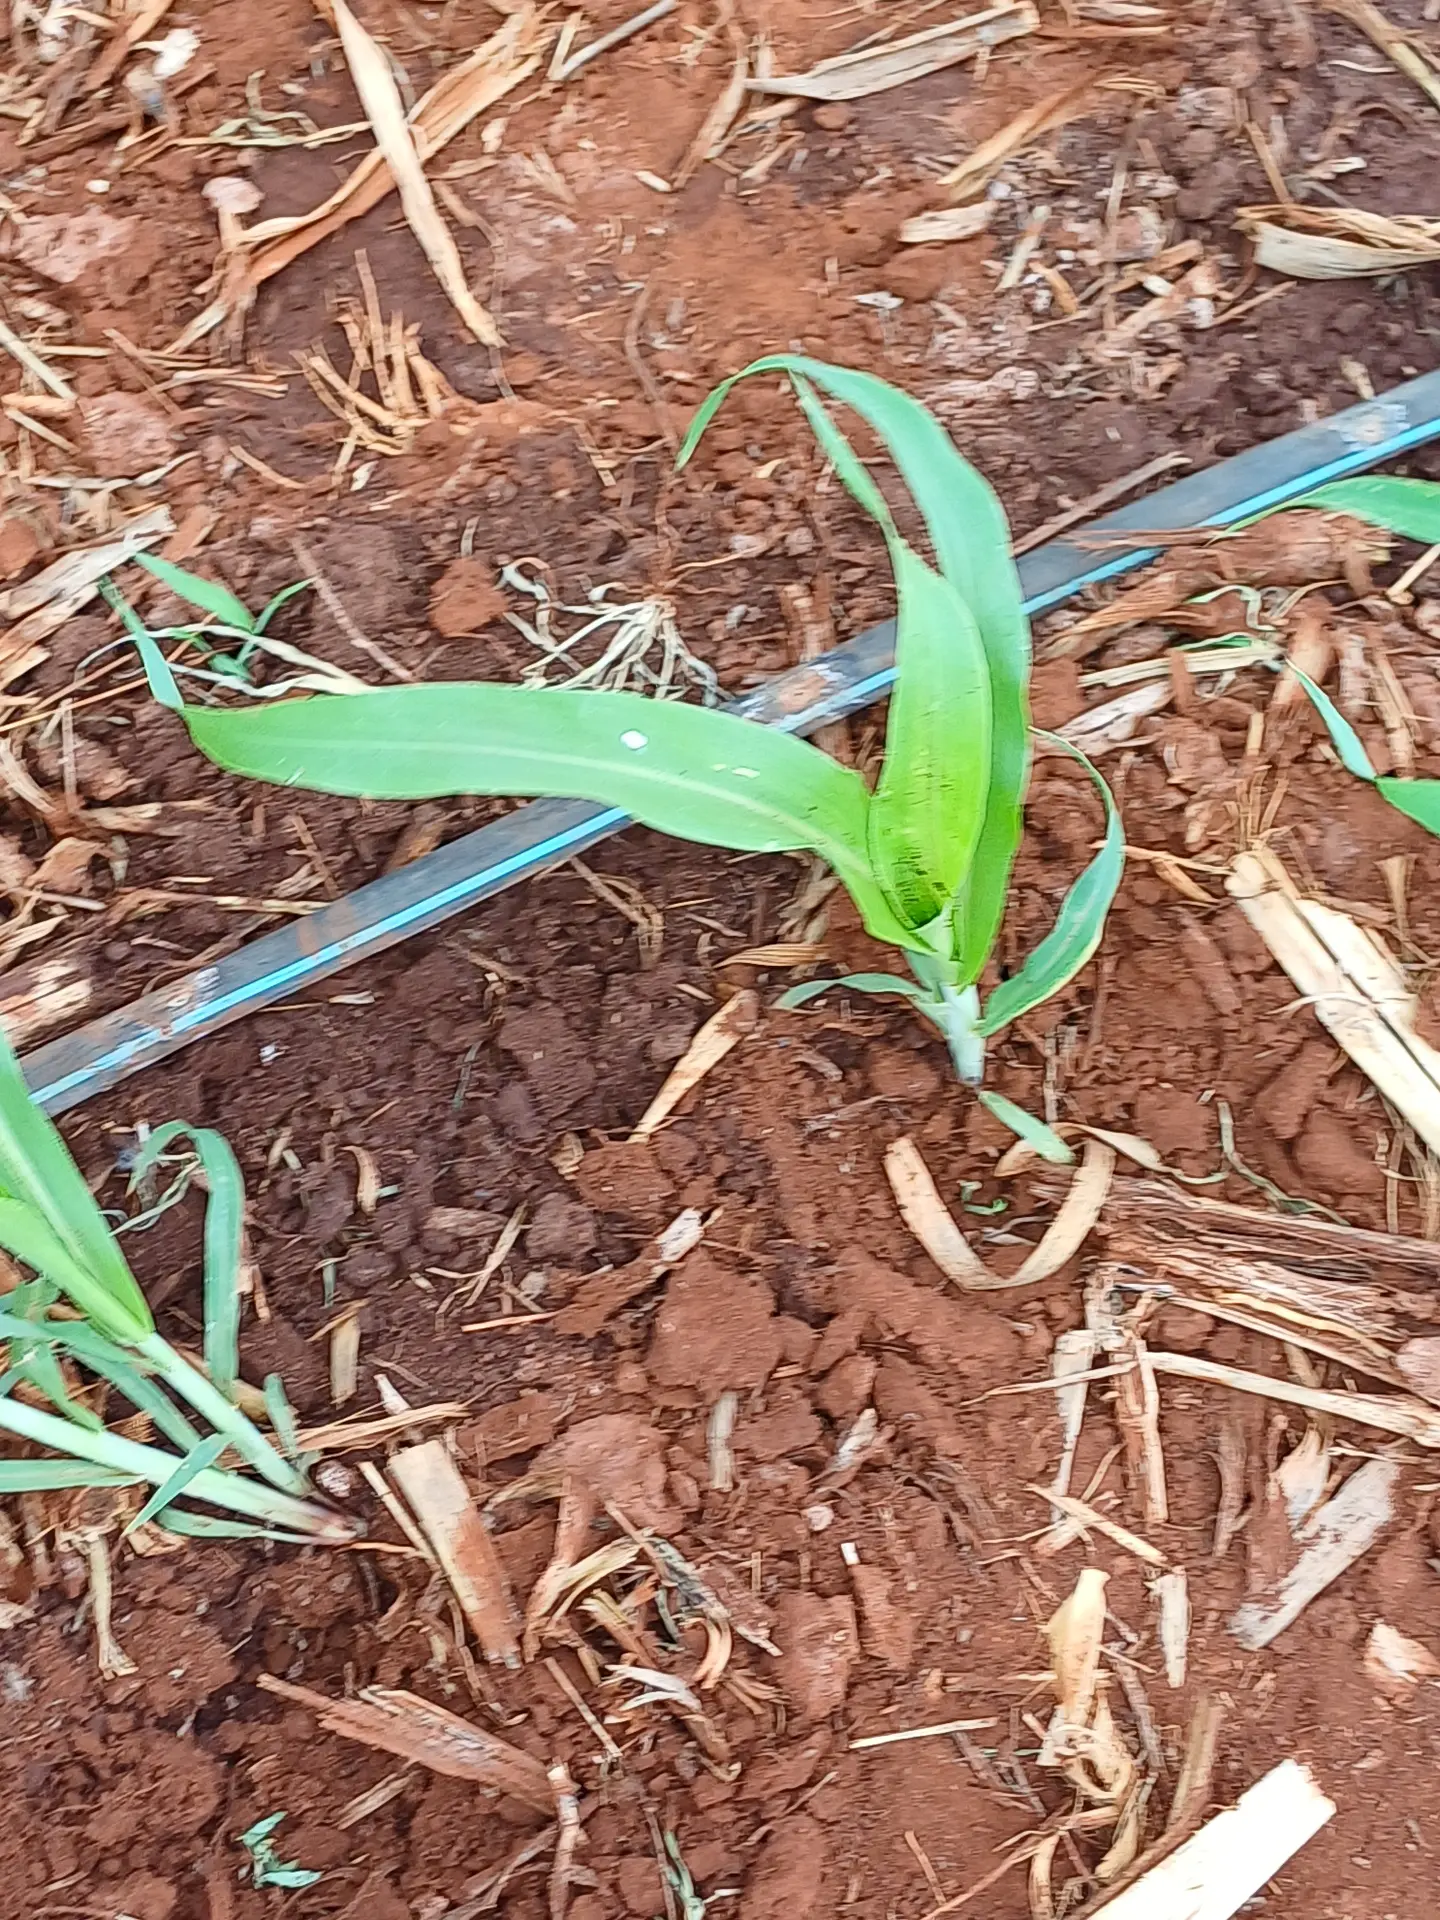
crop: sorghum
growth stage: vegetative
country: Kenya
